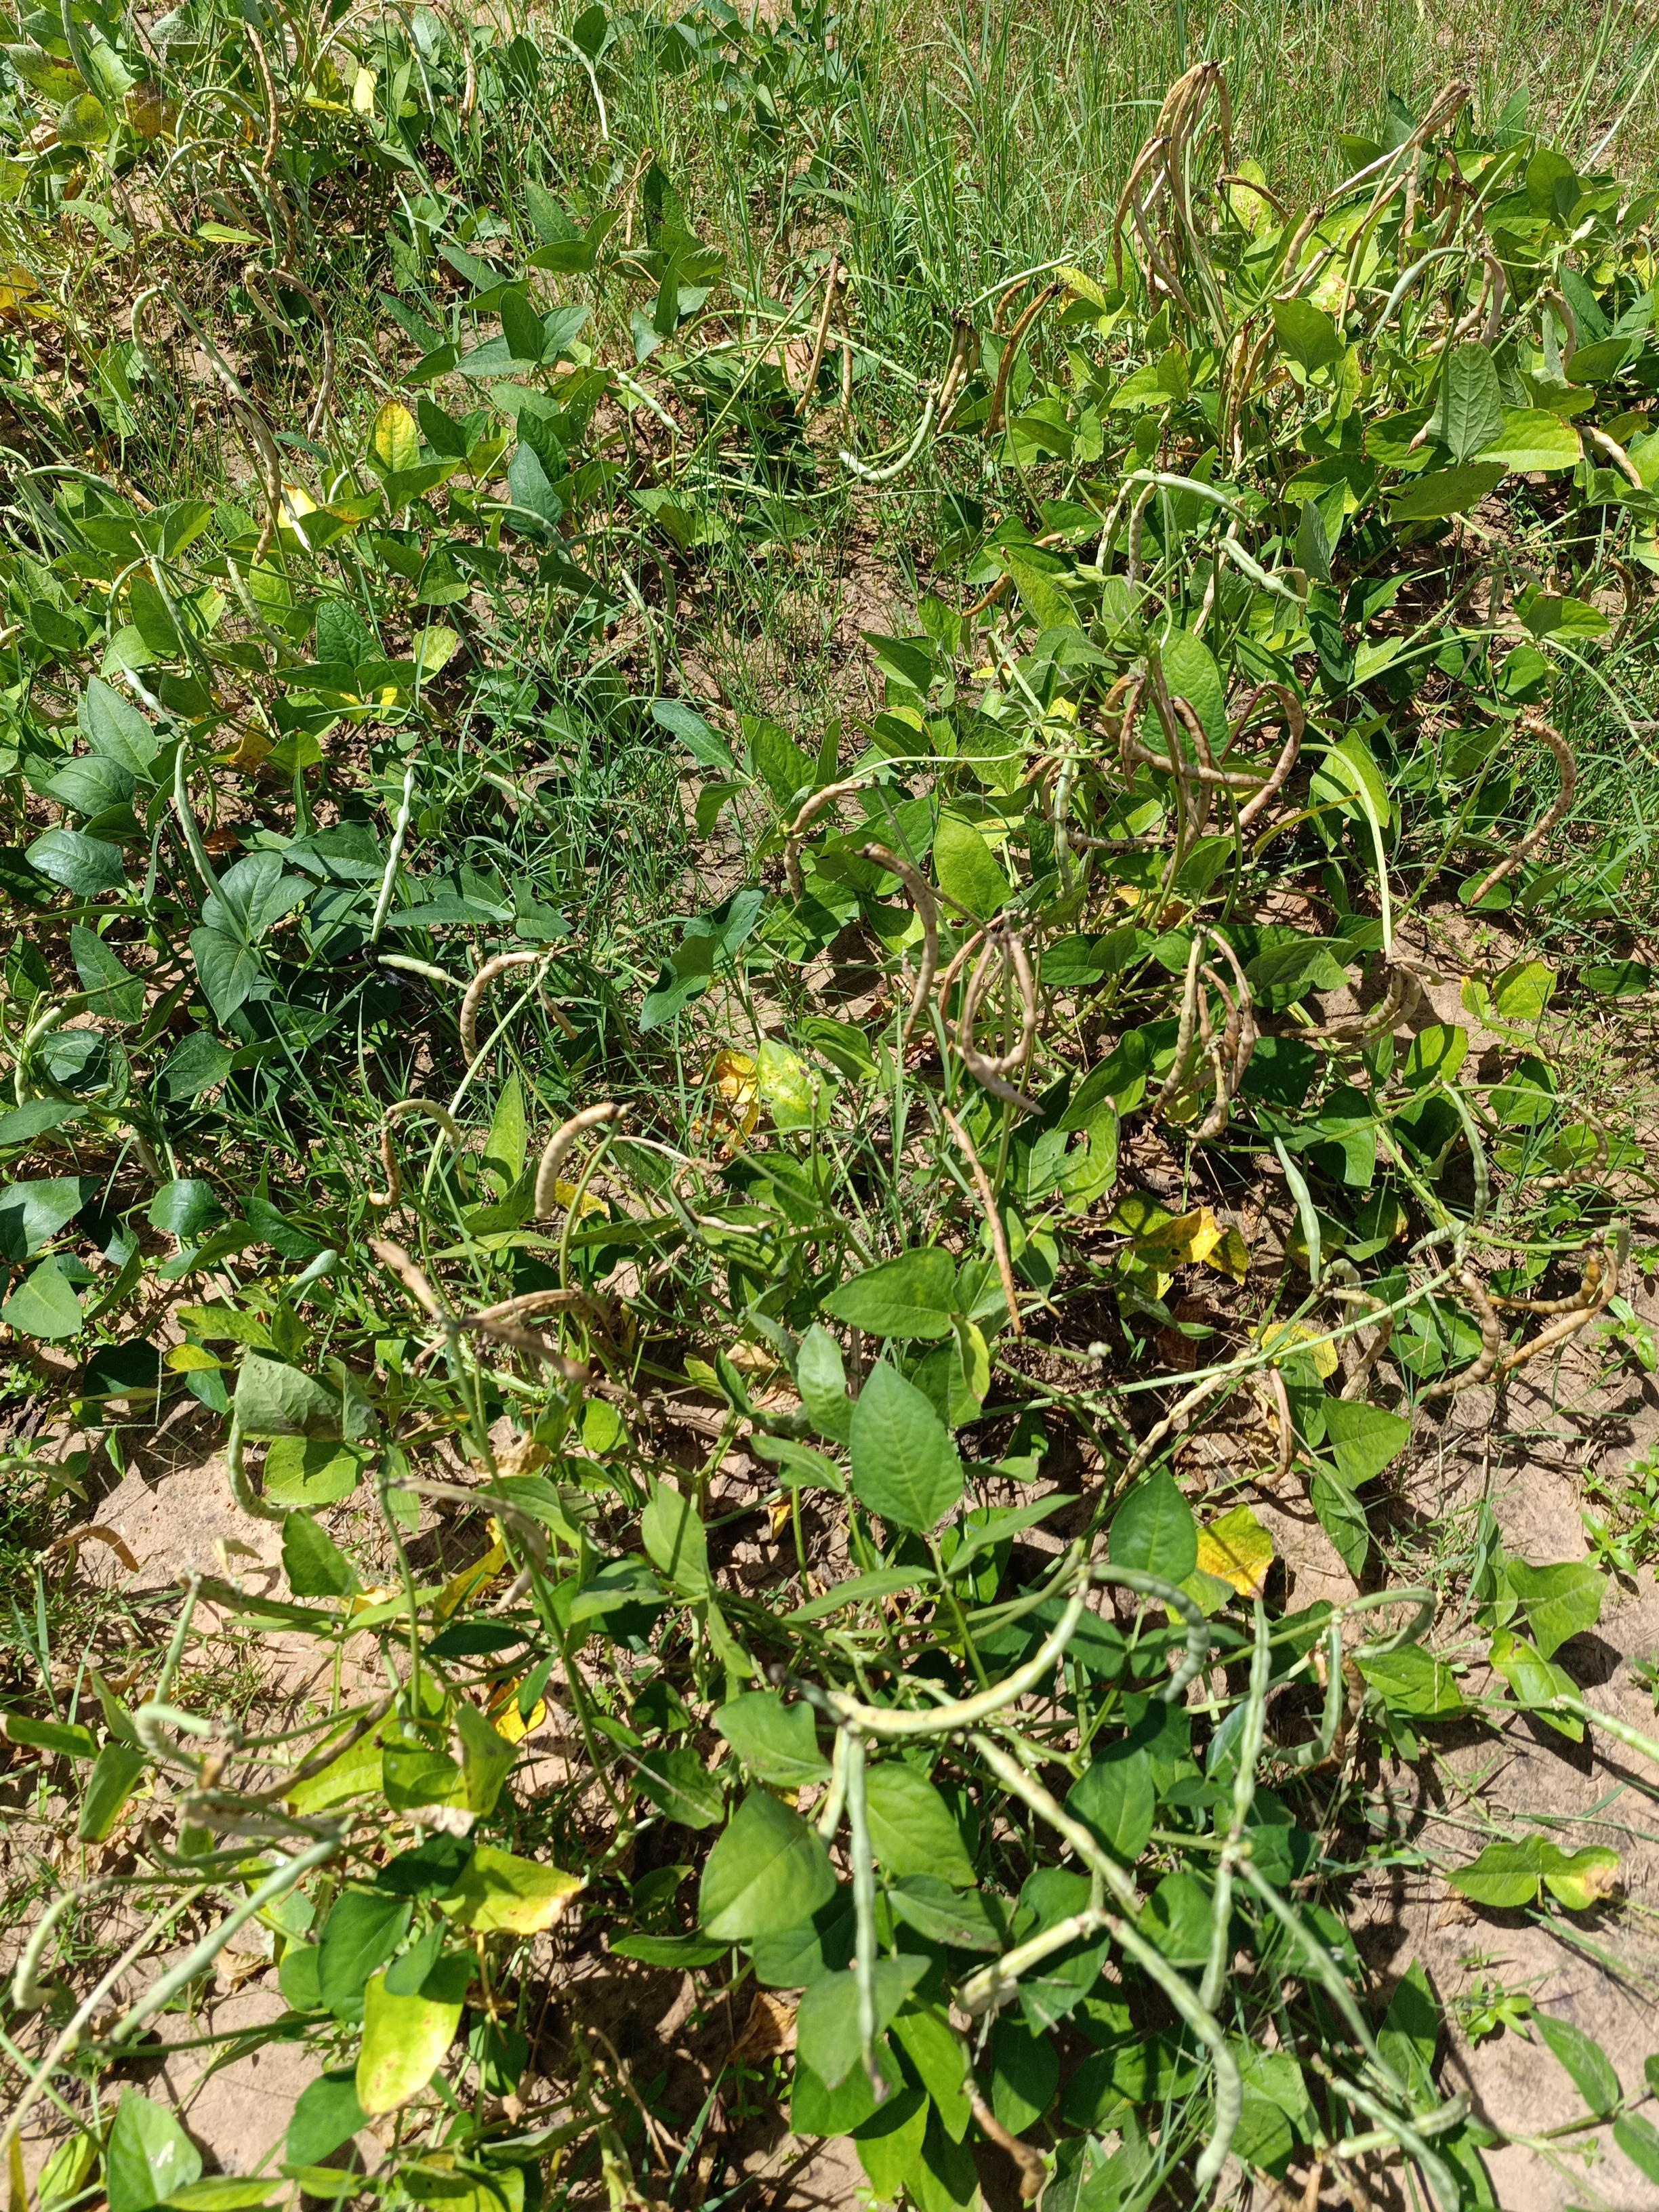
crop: cowpea
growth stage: maturity
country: Nigeria
